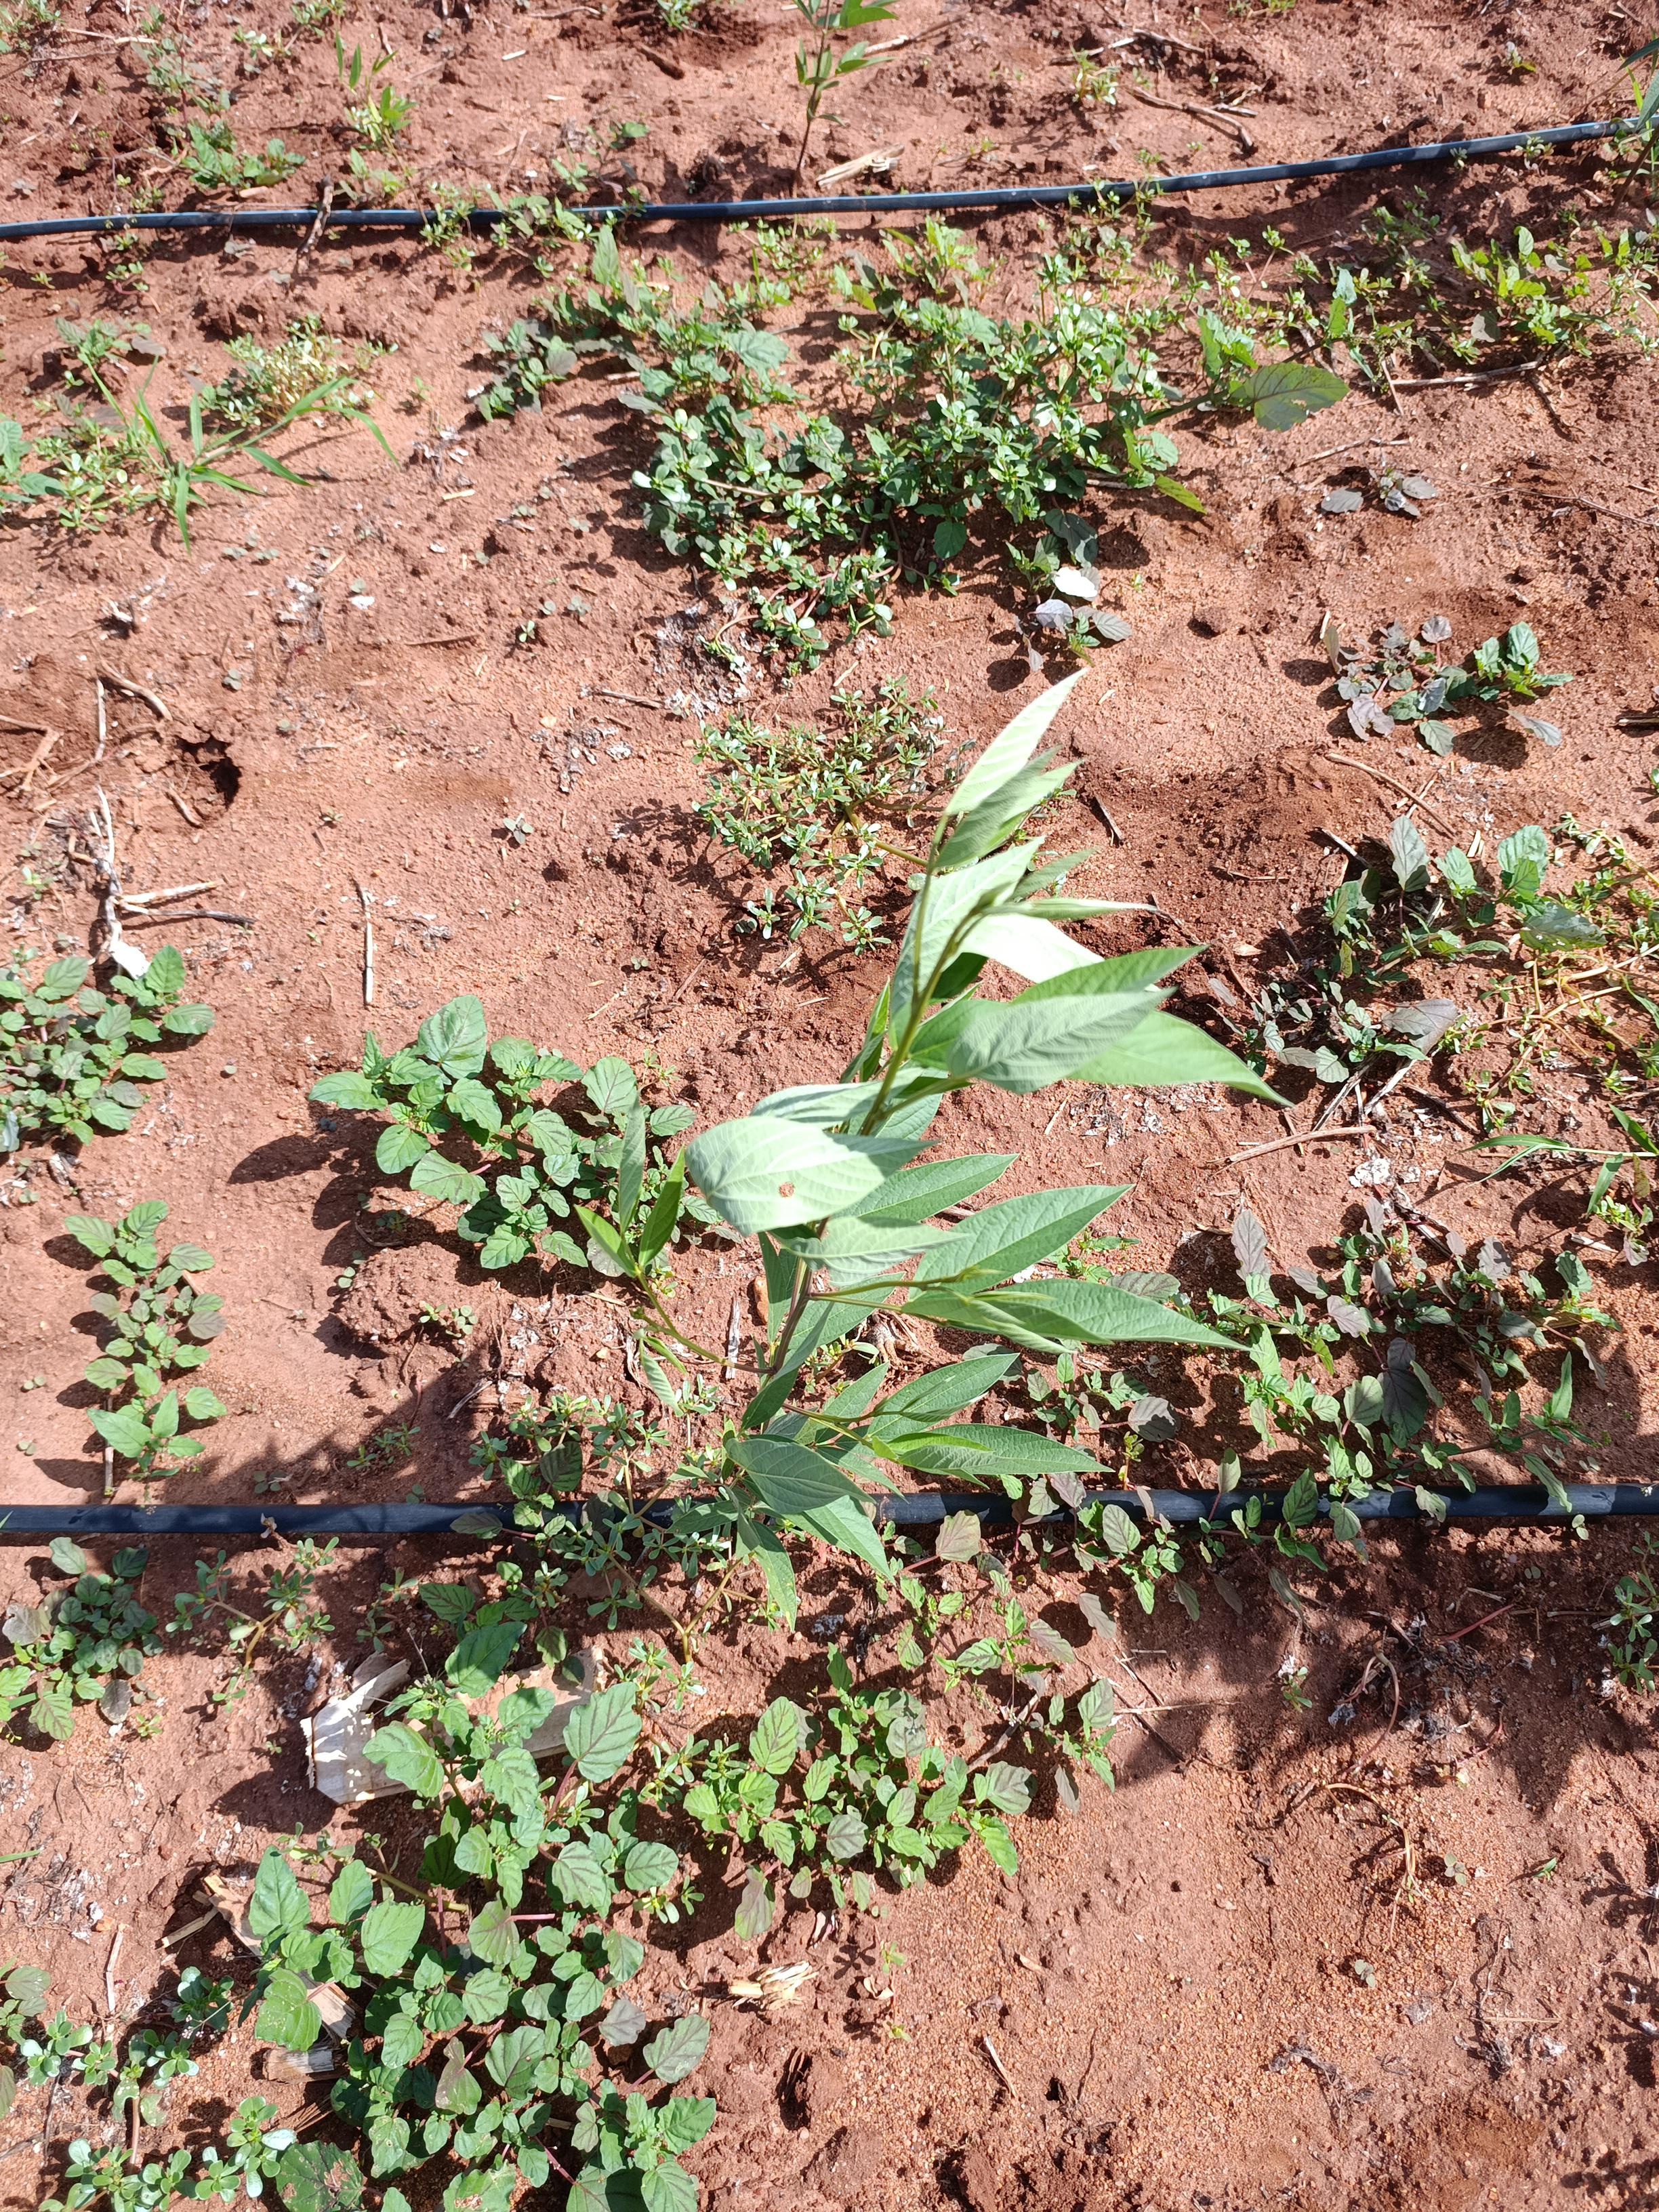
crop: pigeonpea
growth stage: vegetative
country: Kenya
